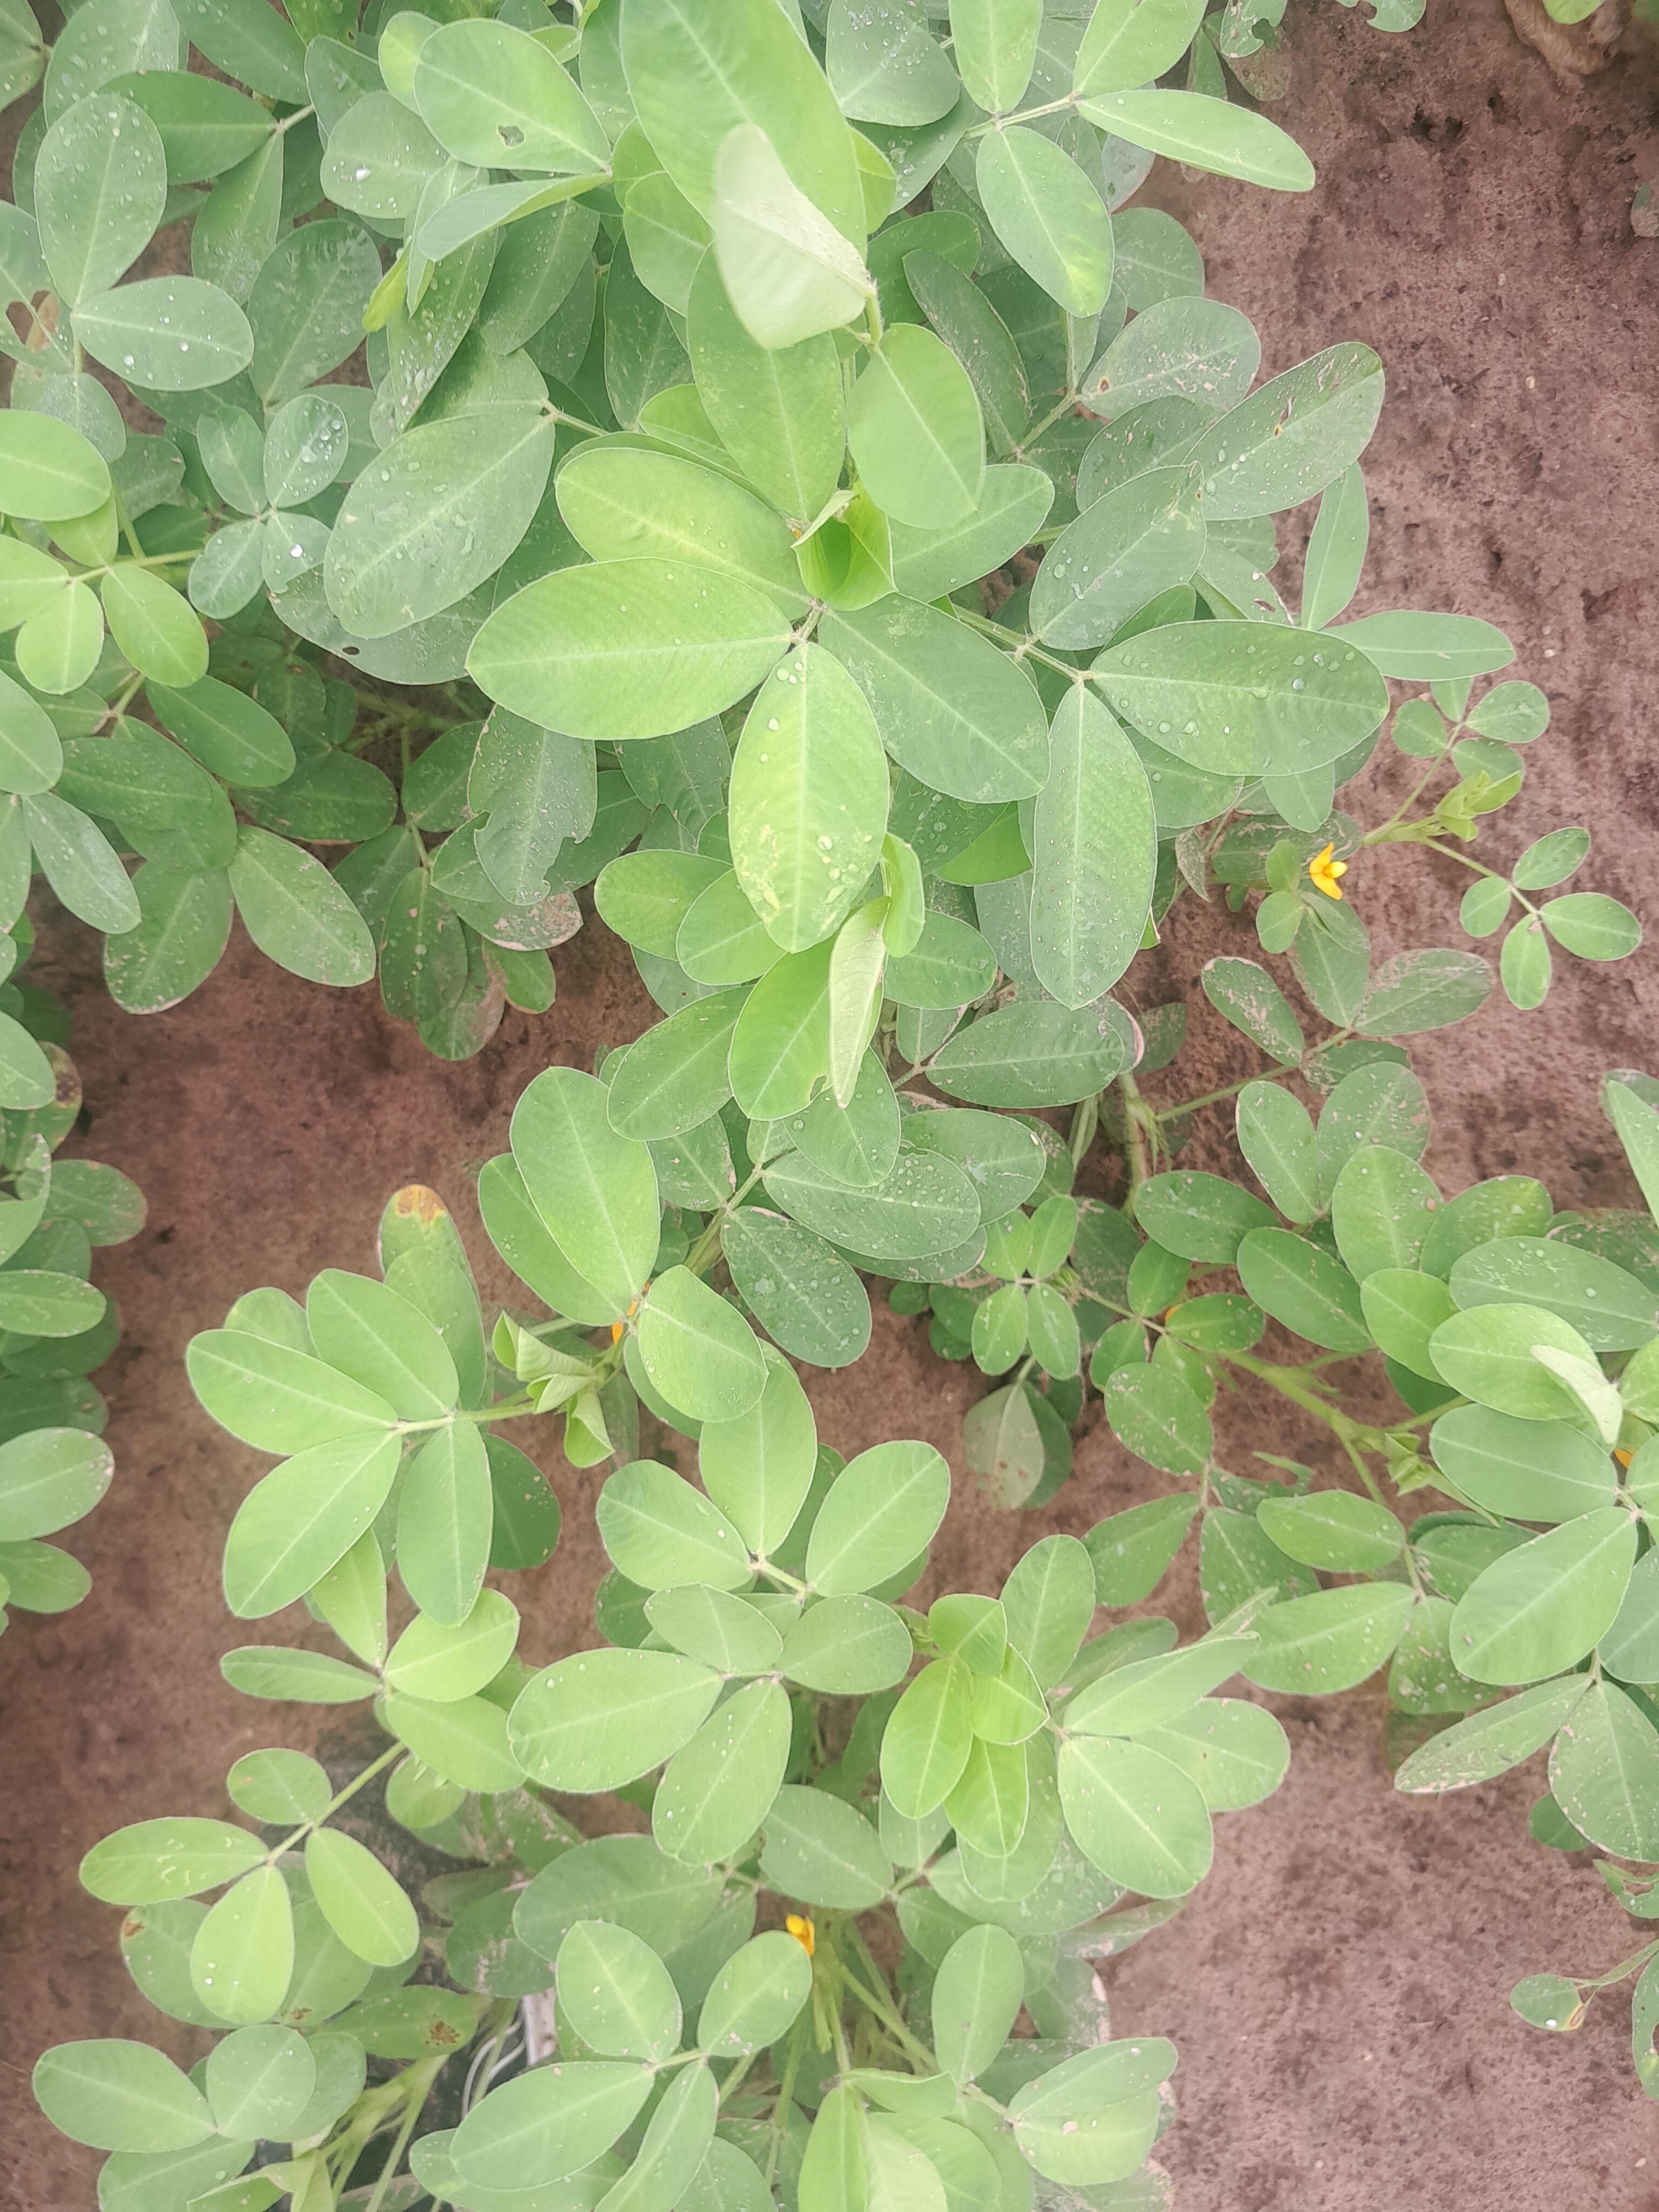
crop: groundnut
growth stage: flowering
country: Senegal
